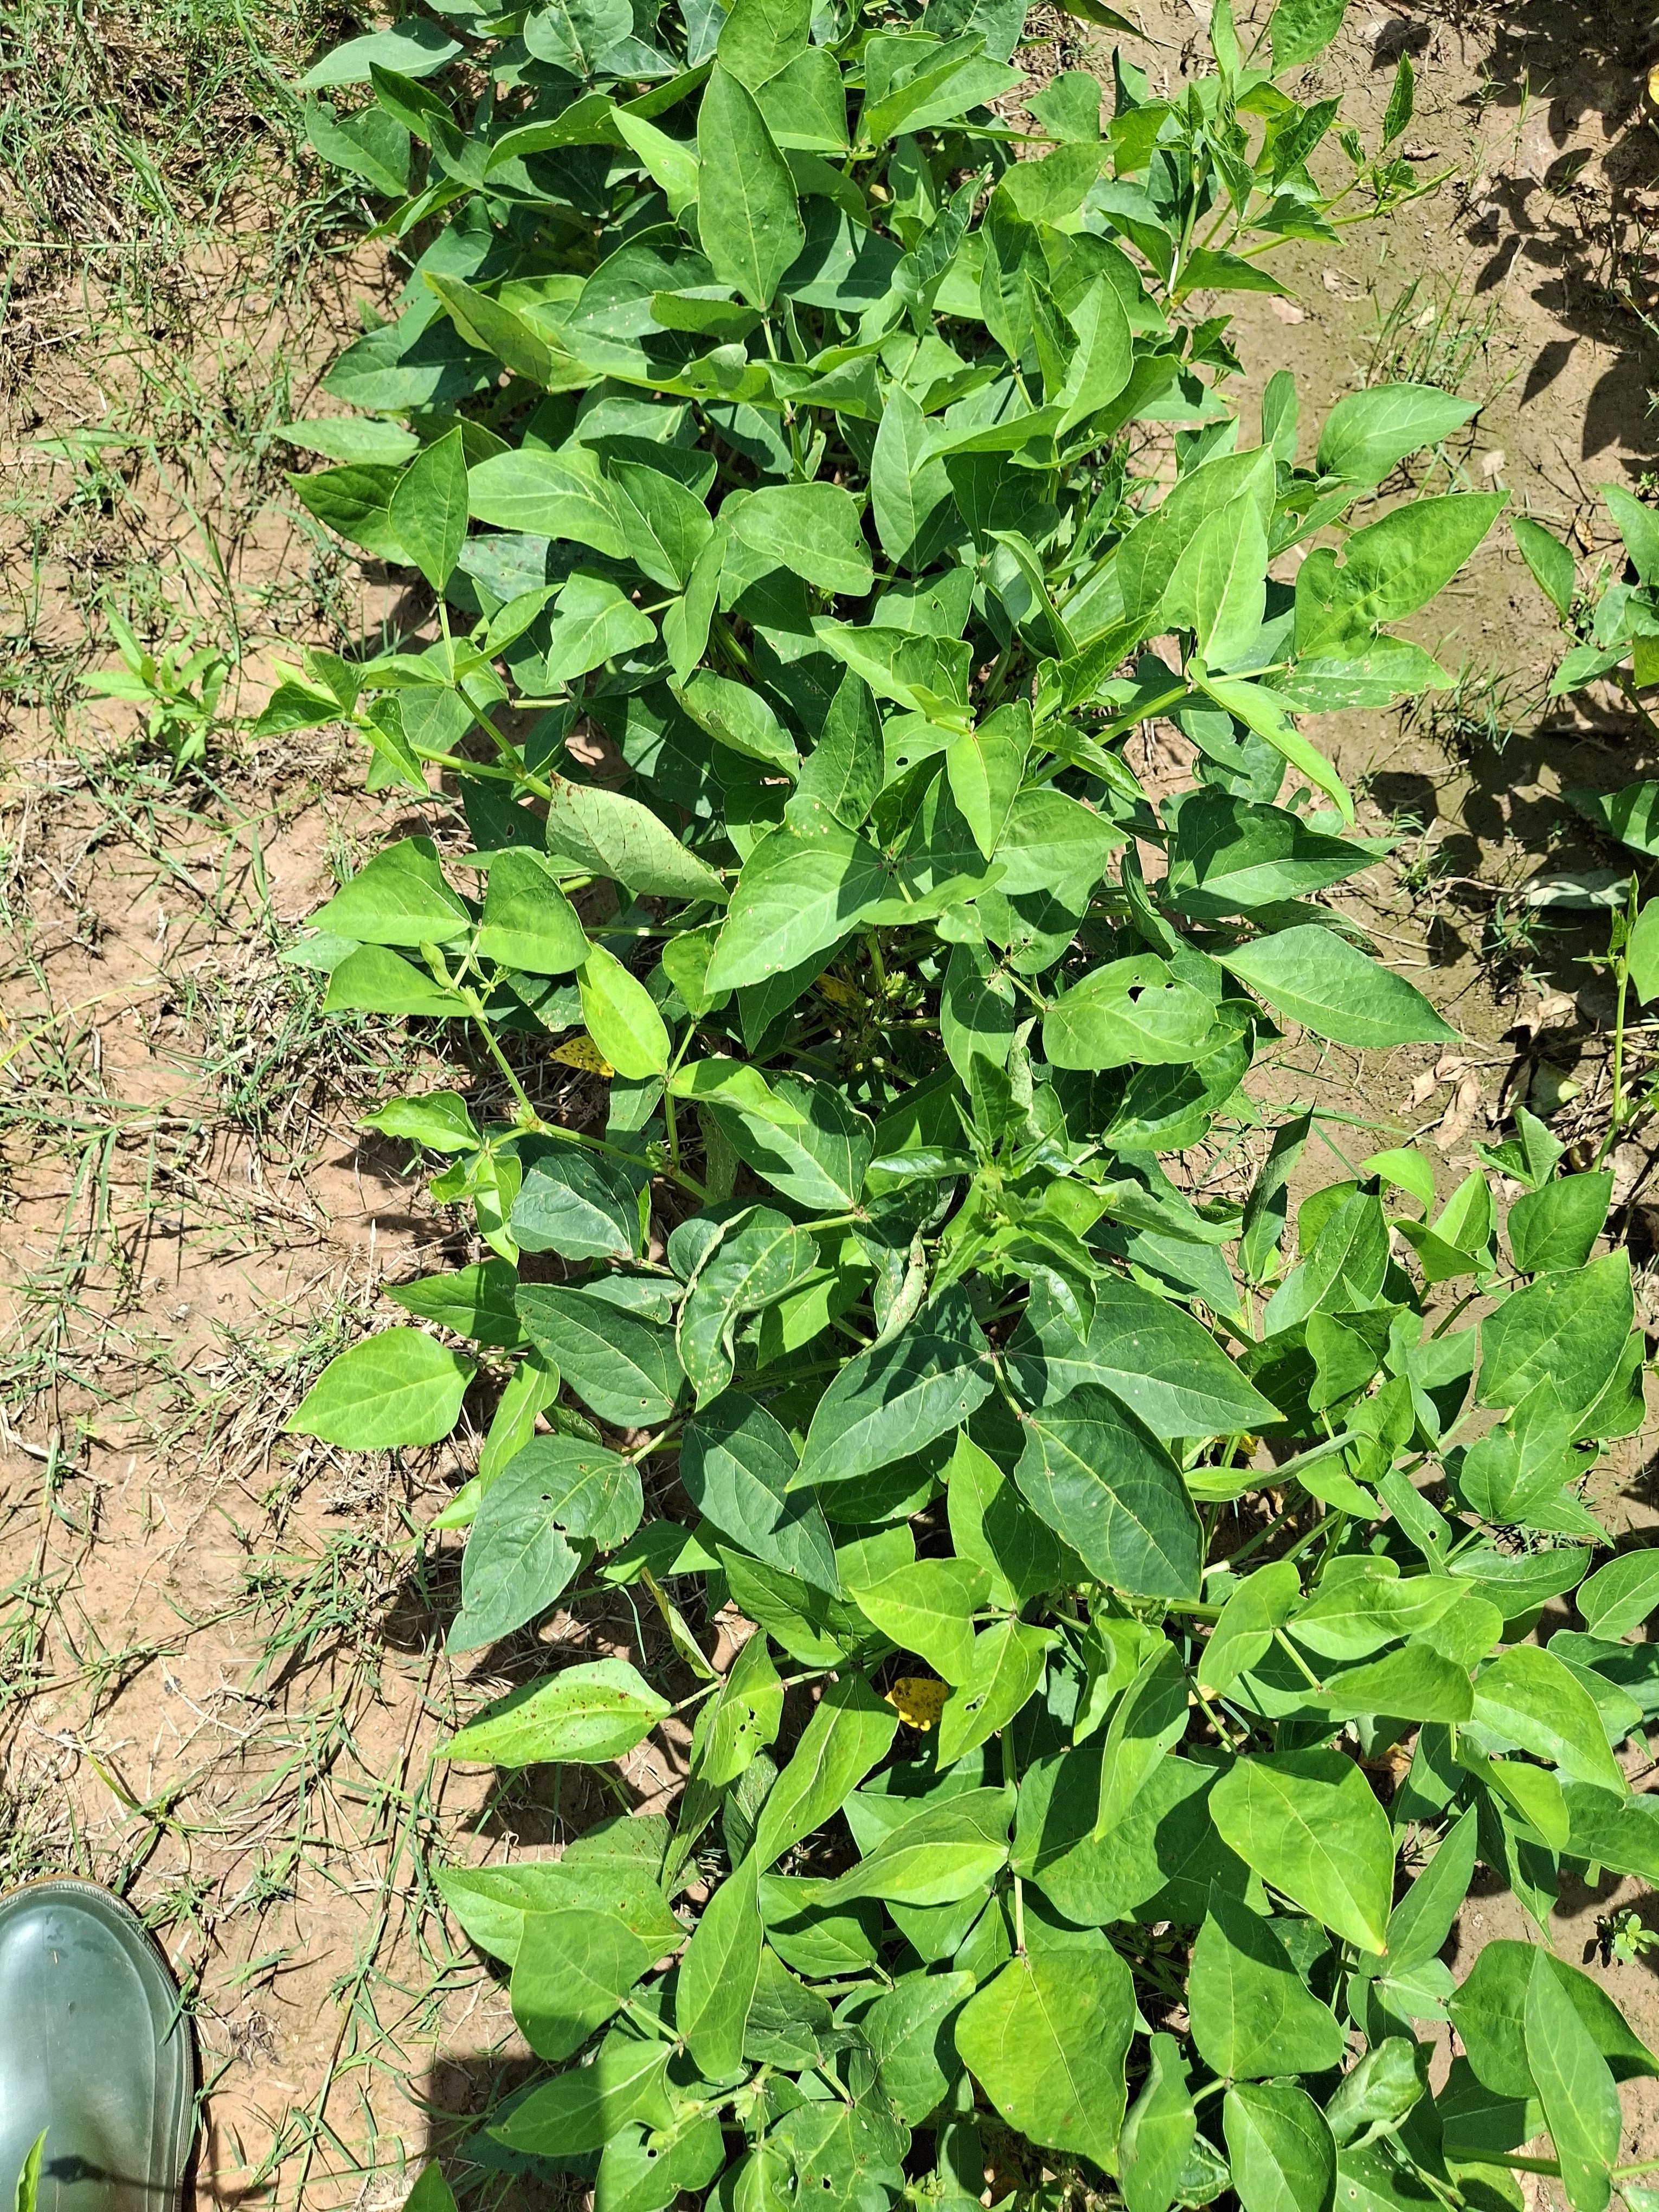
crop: cowpea
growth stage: flowering
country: Nigeria
